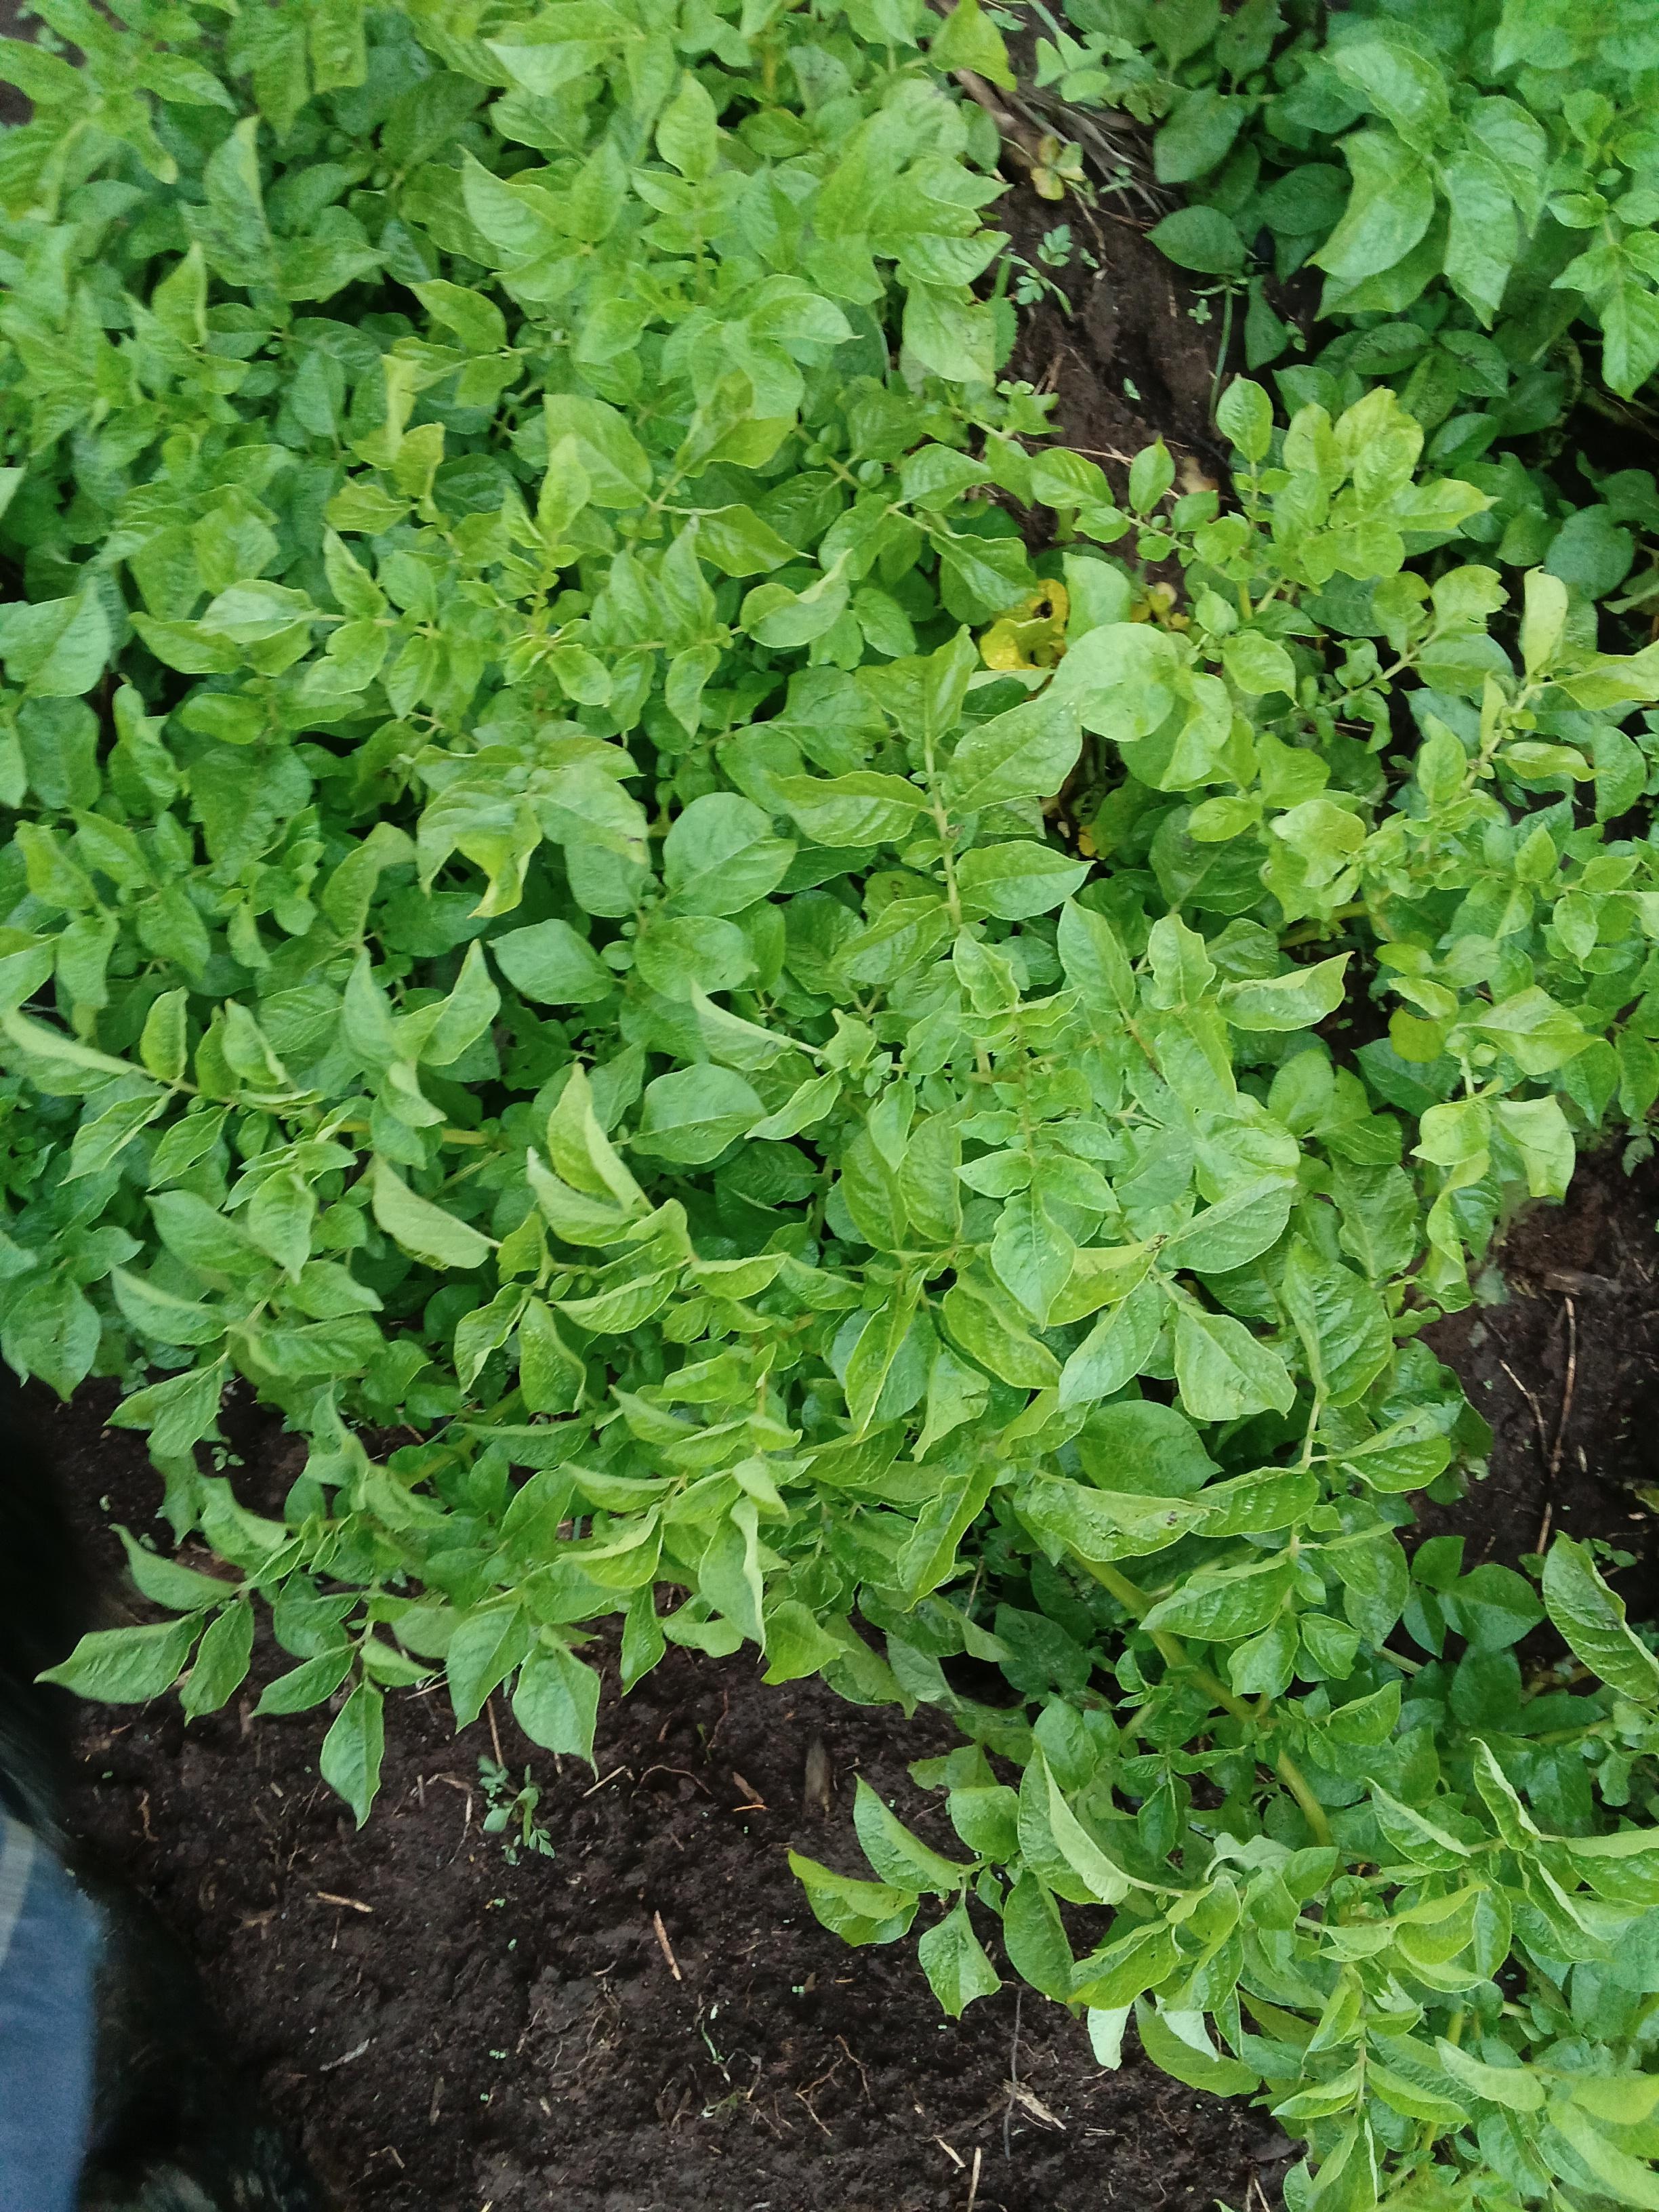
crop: potato
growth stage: vegetative
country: Kenya
